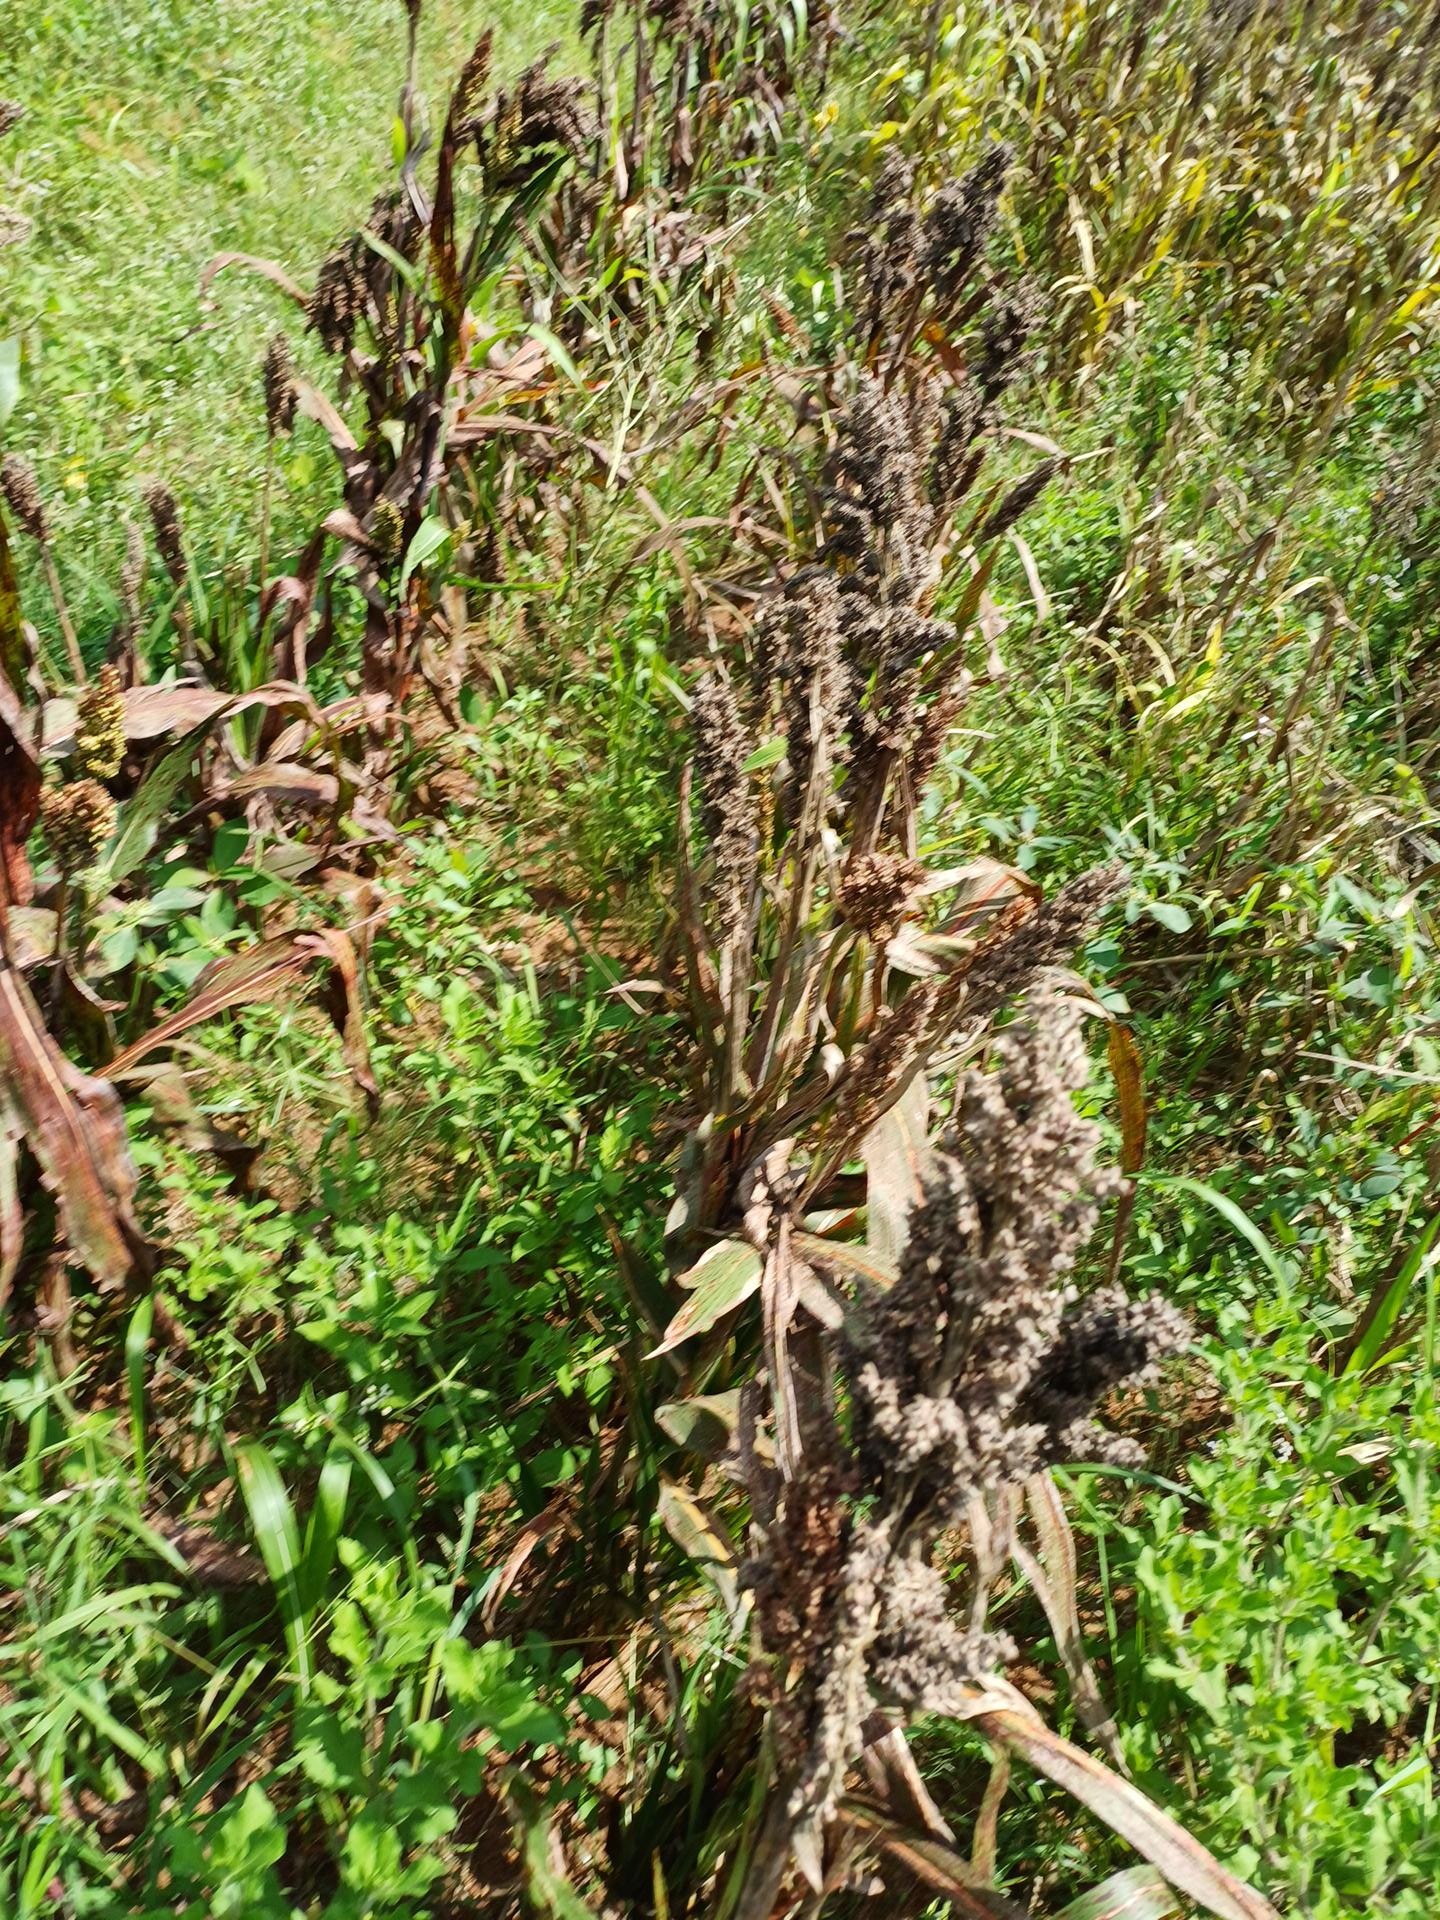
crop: sorghum
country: Kenya
